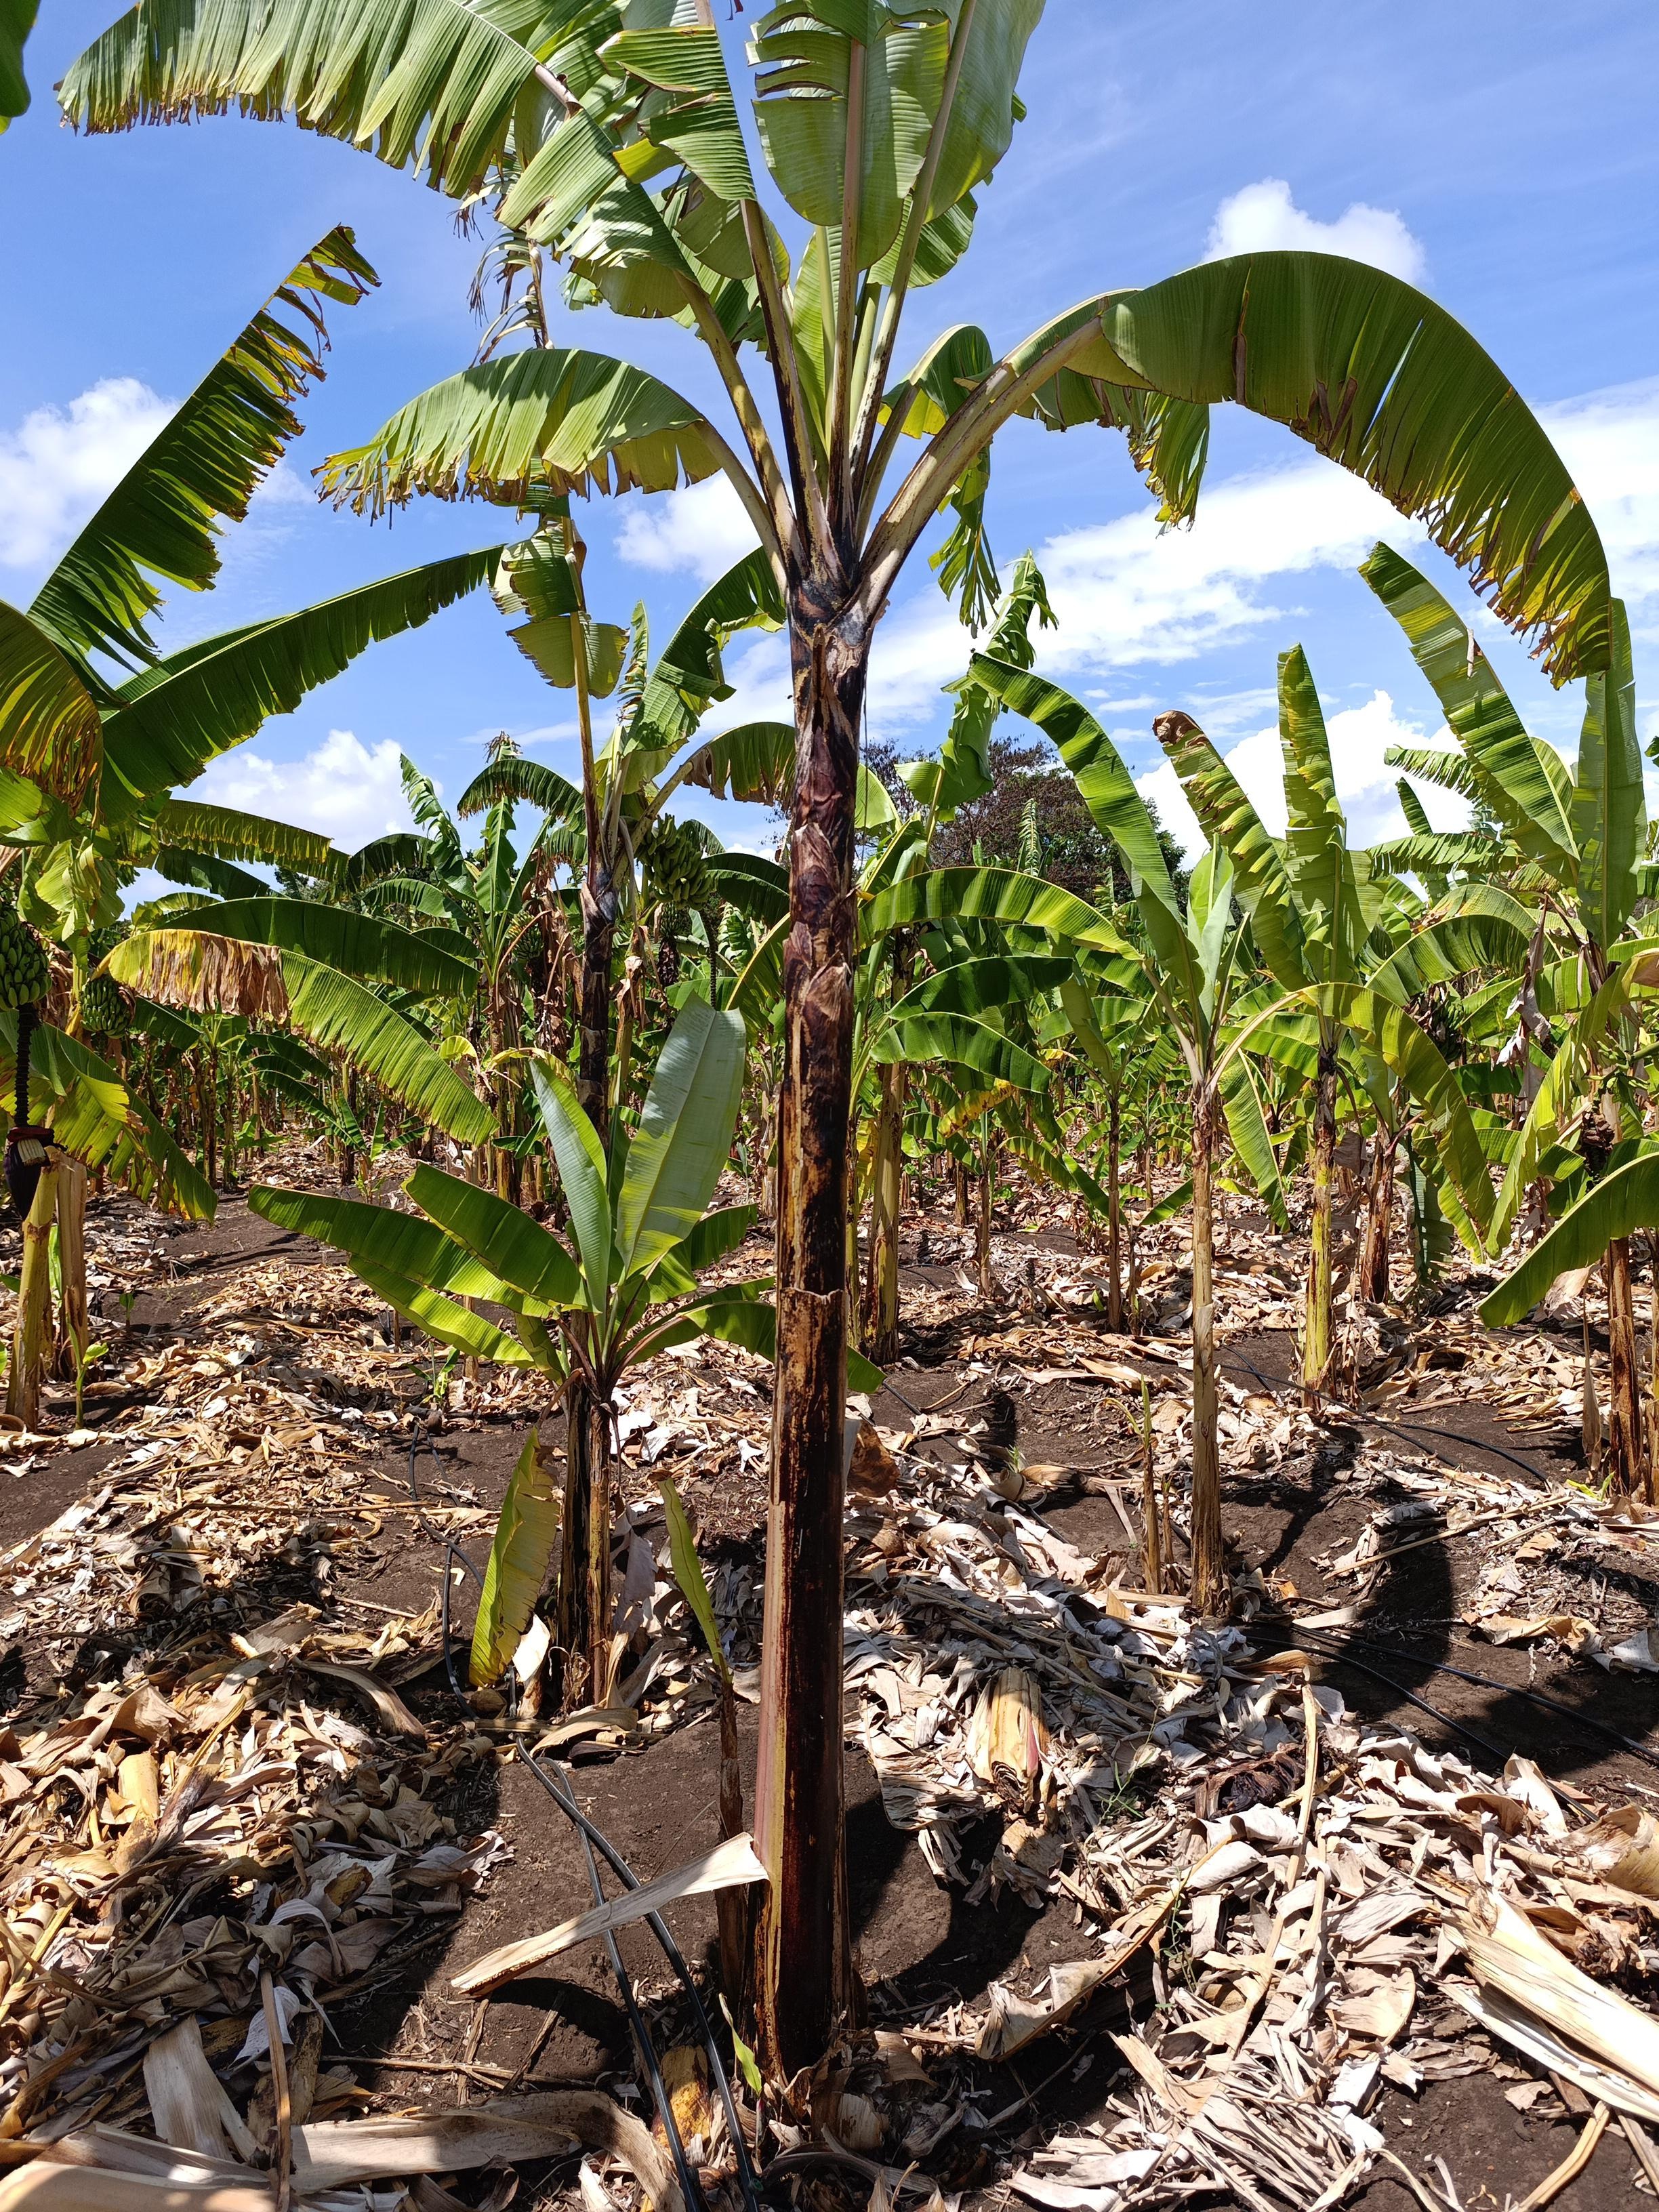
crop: banana
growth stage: vegetative
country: Tanzania
